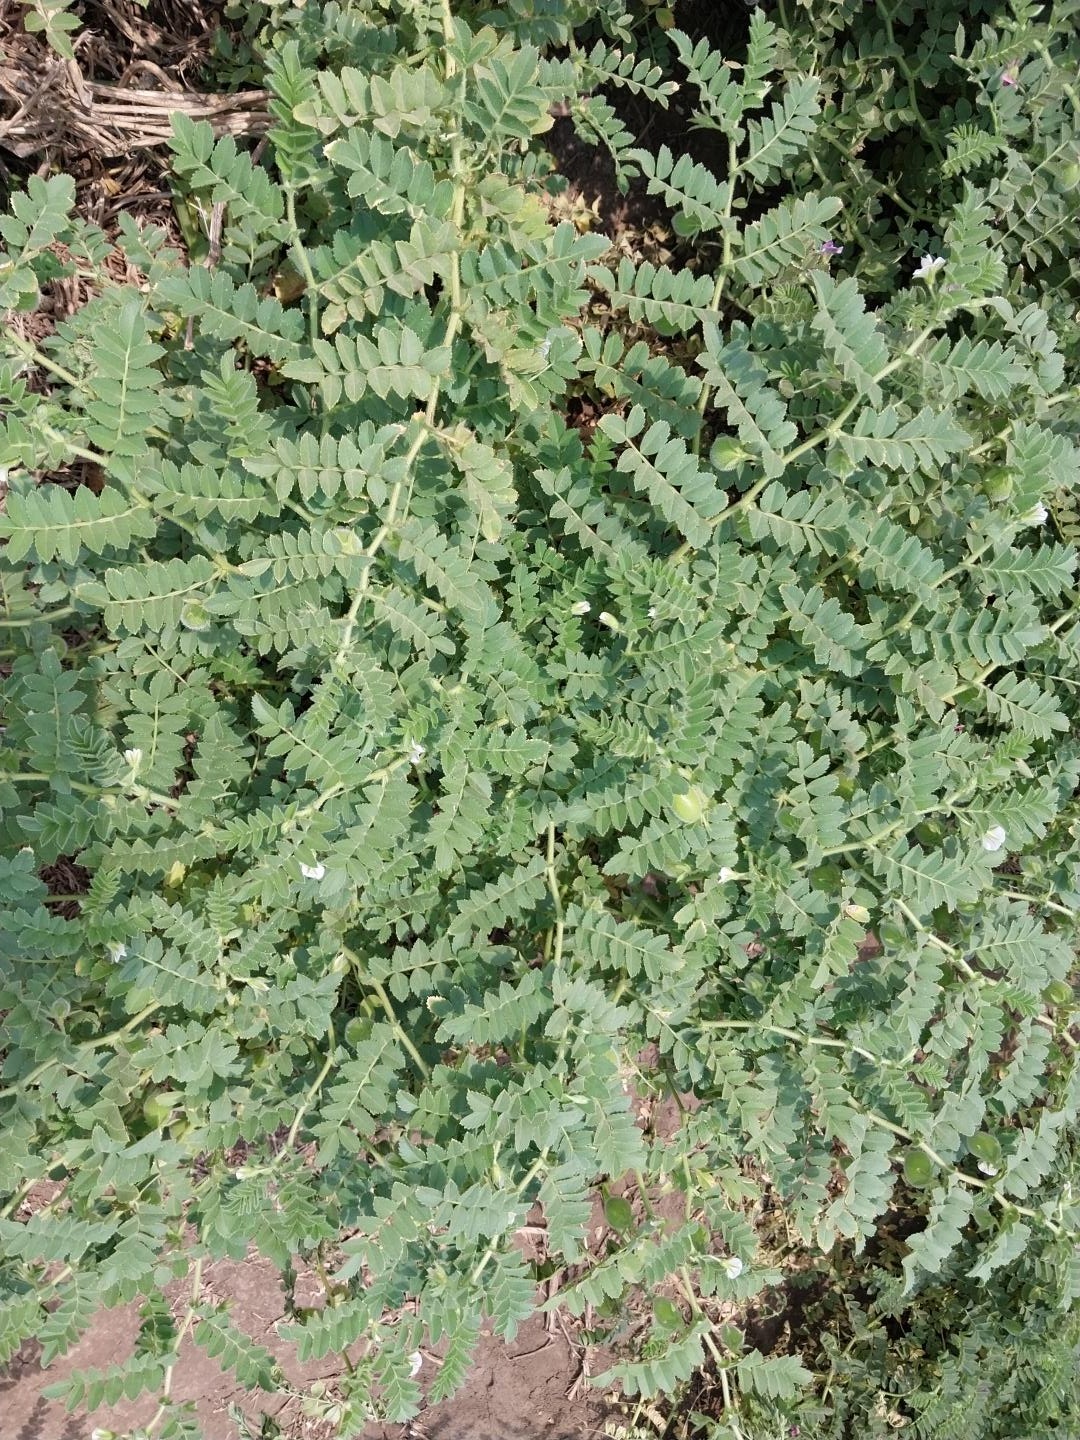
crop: chickpea
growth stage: development pod
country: Tanzania
